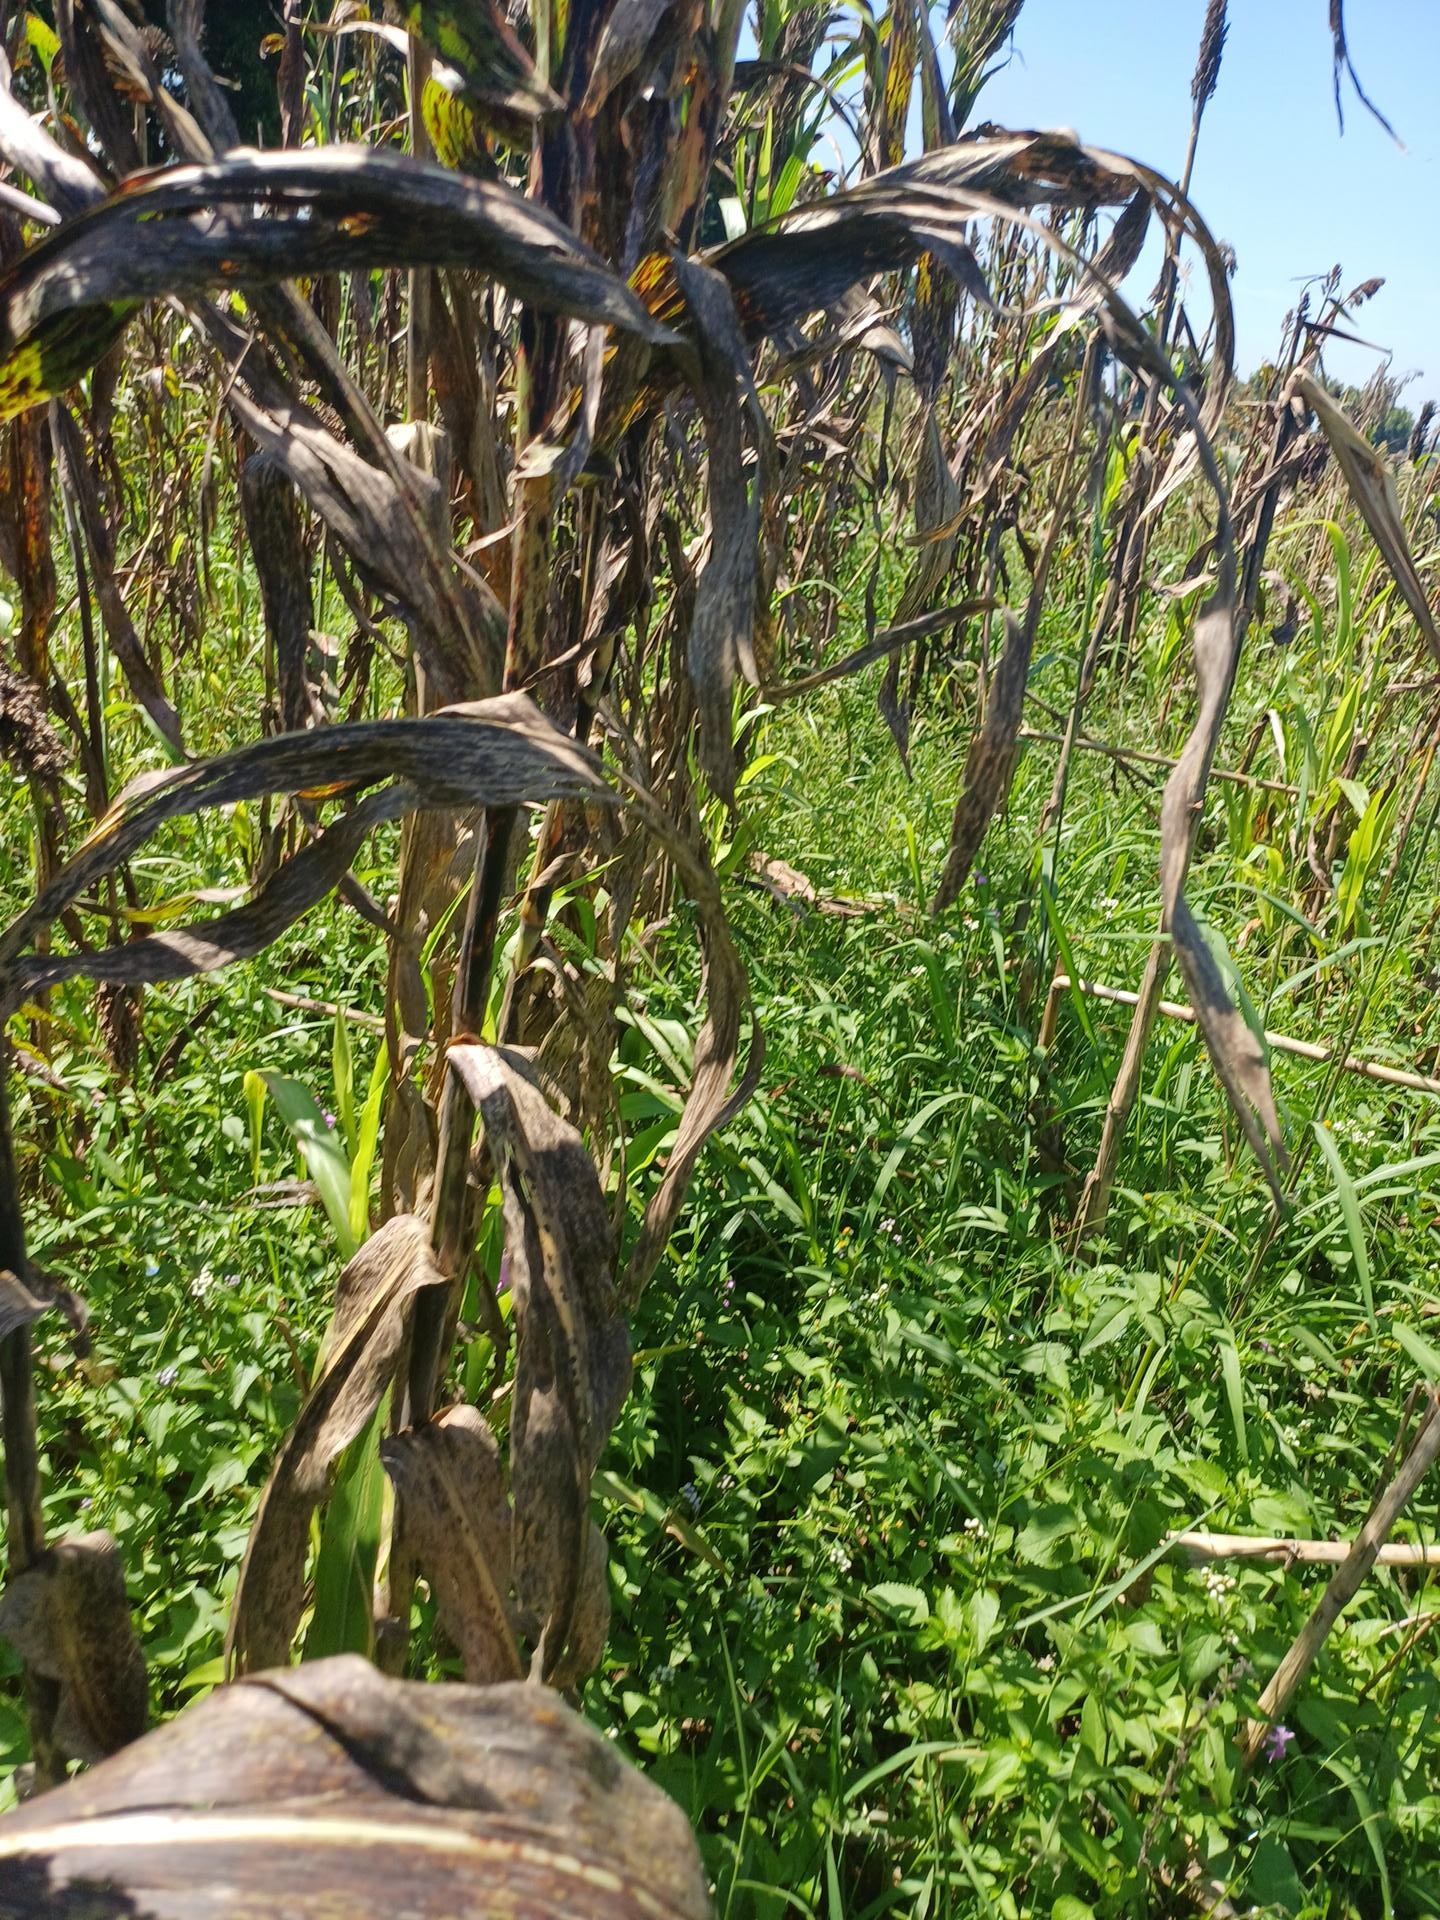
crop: sorghum
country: Kenya
